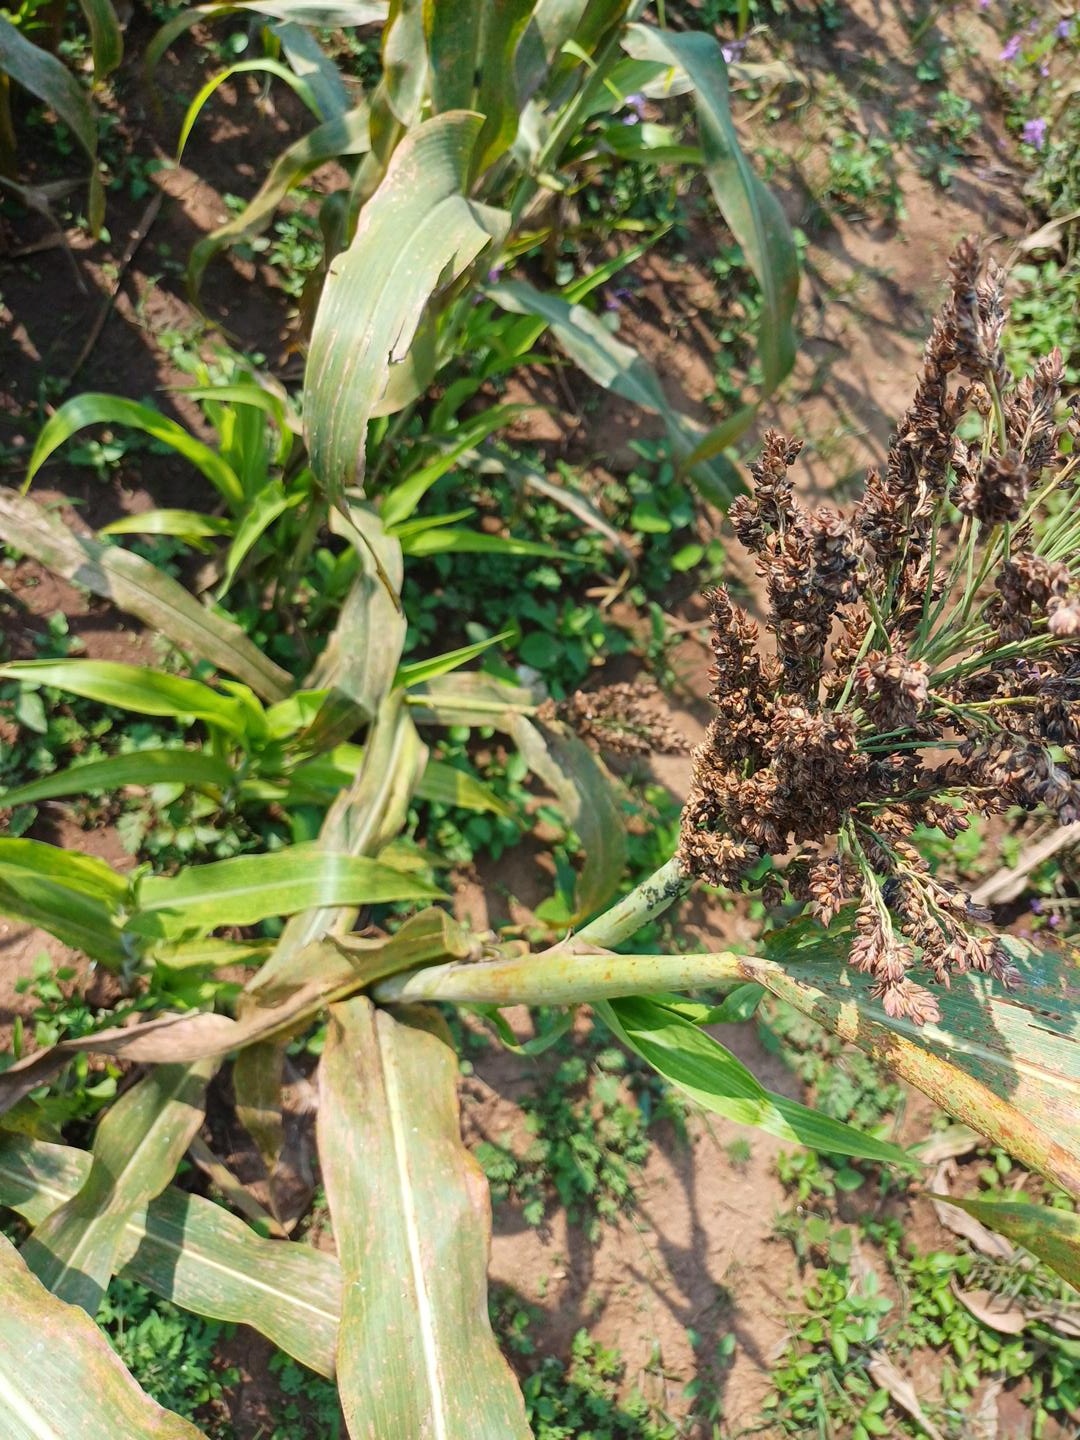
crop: sorghum
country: Kenya
